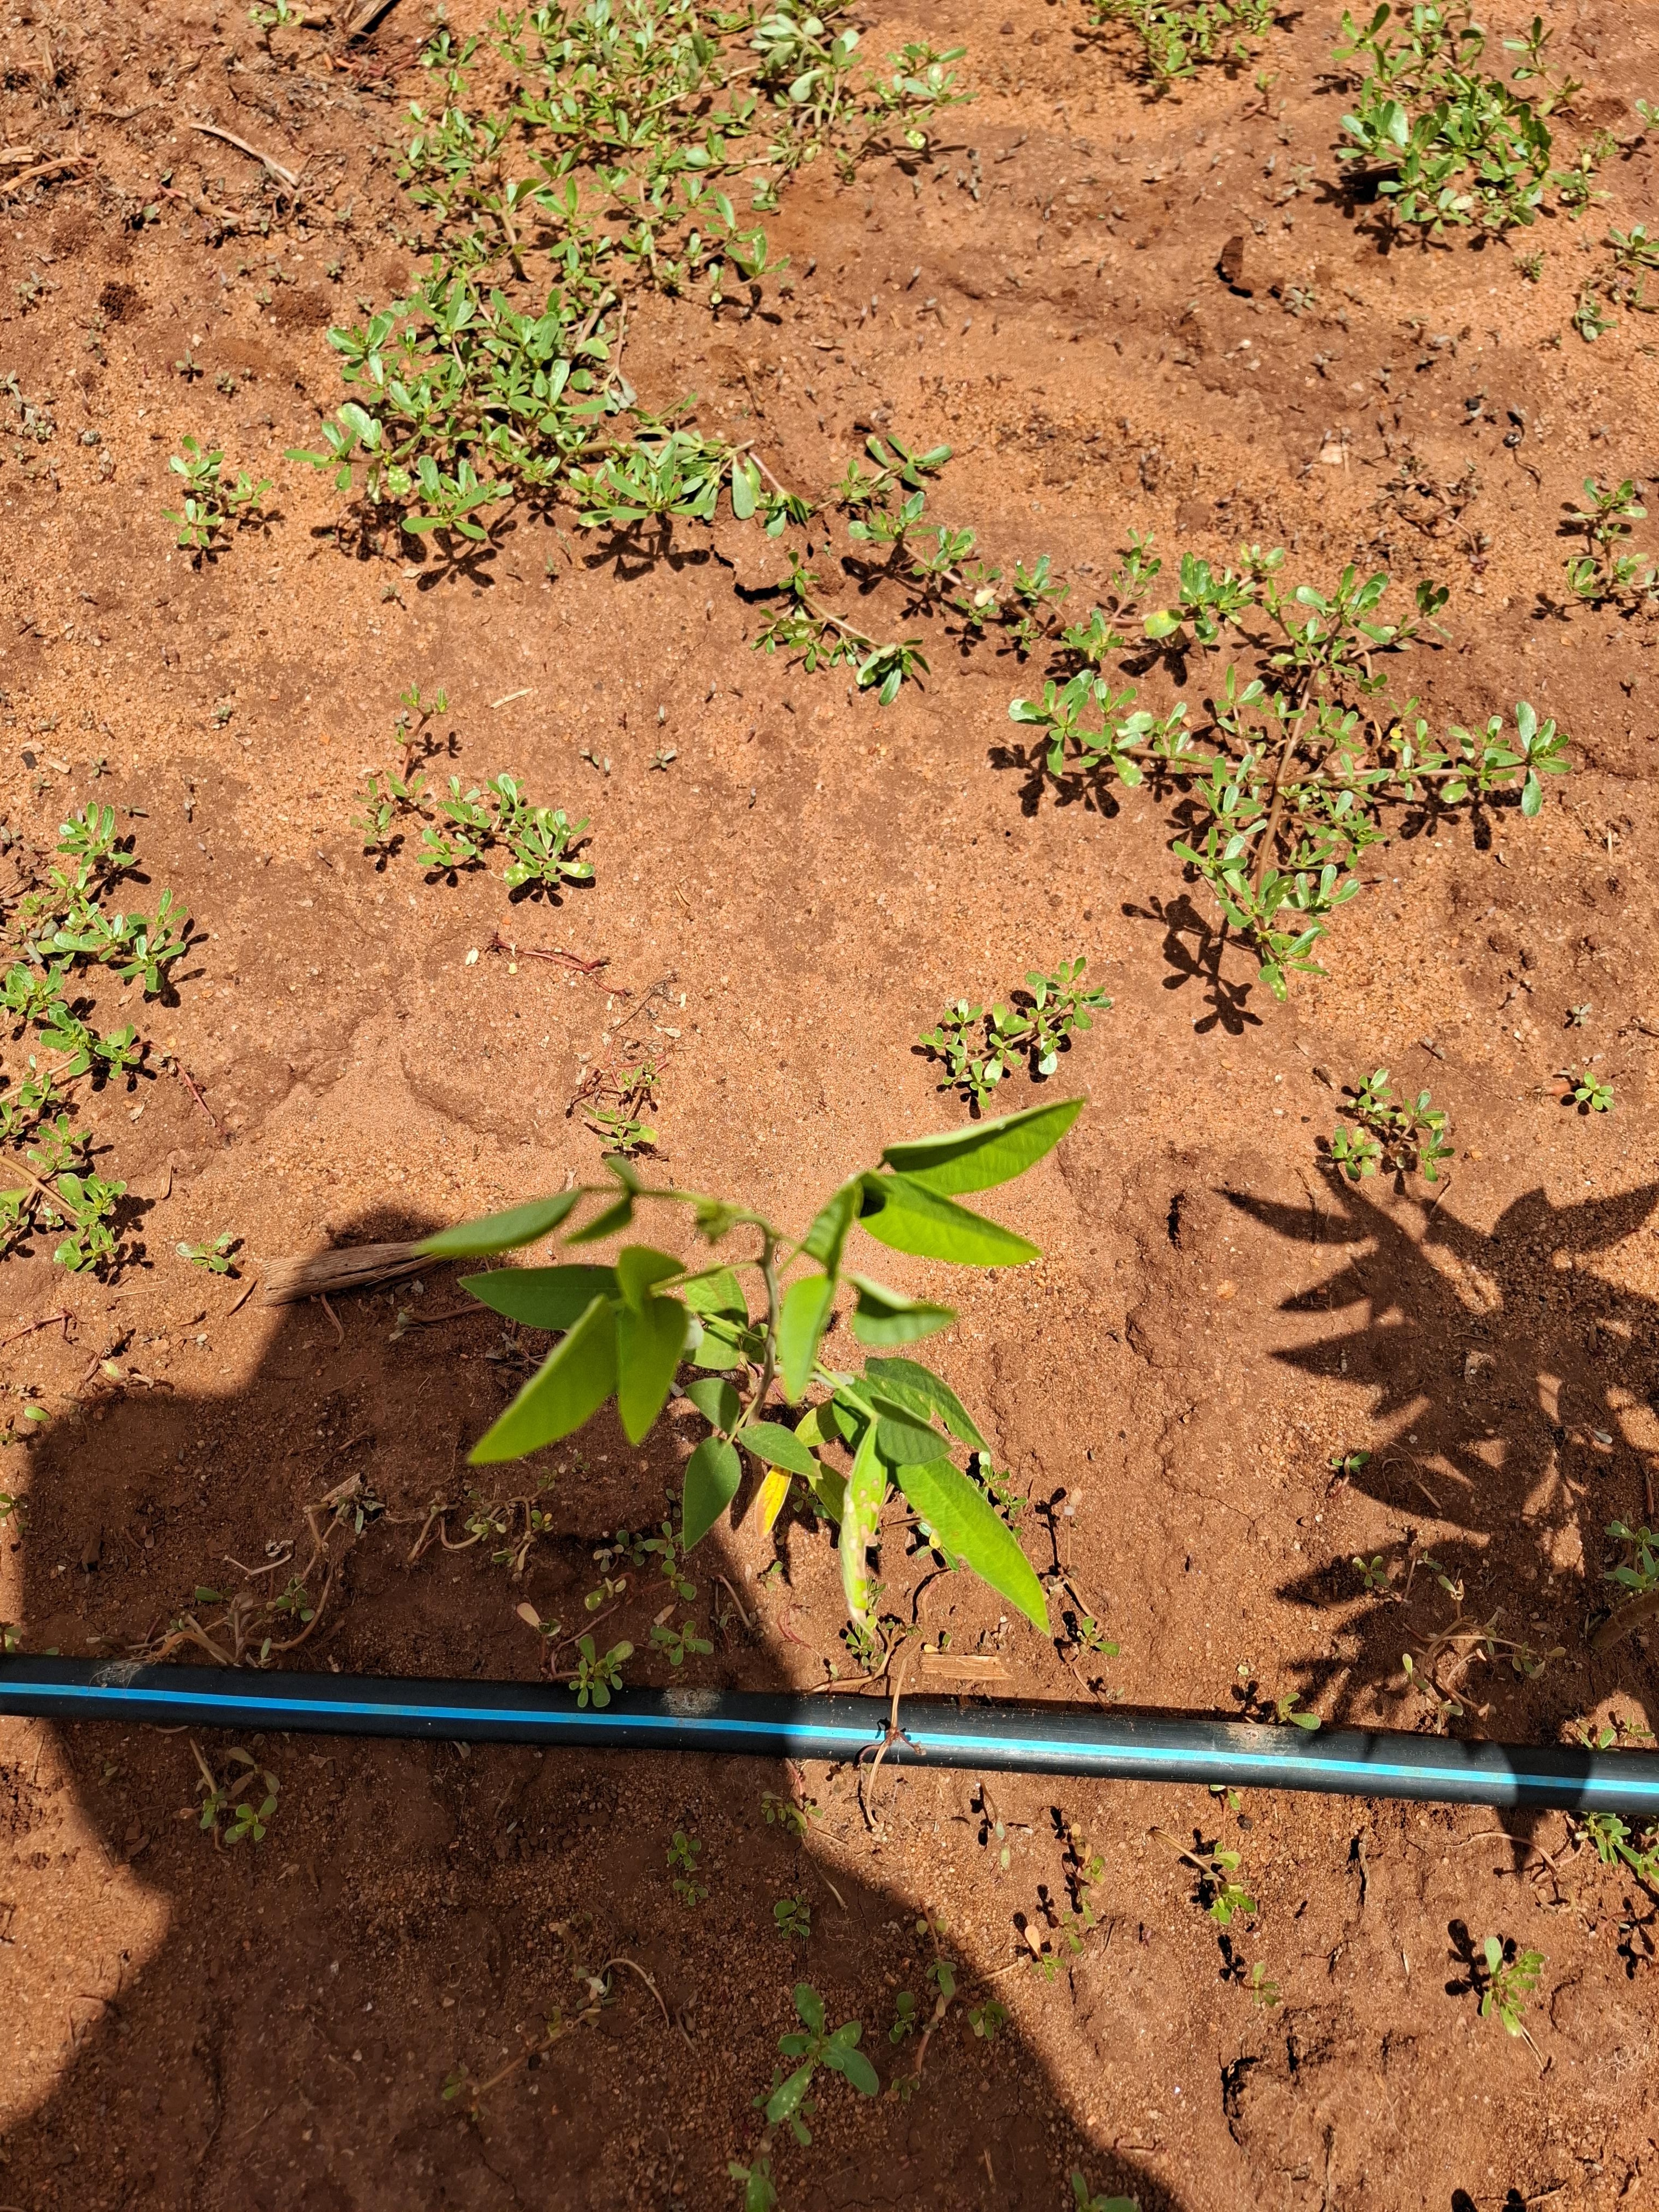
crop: pigeonpea
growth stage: flowering
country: Kenya
